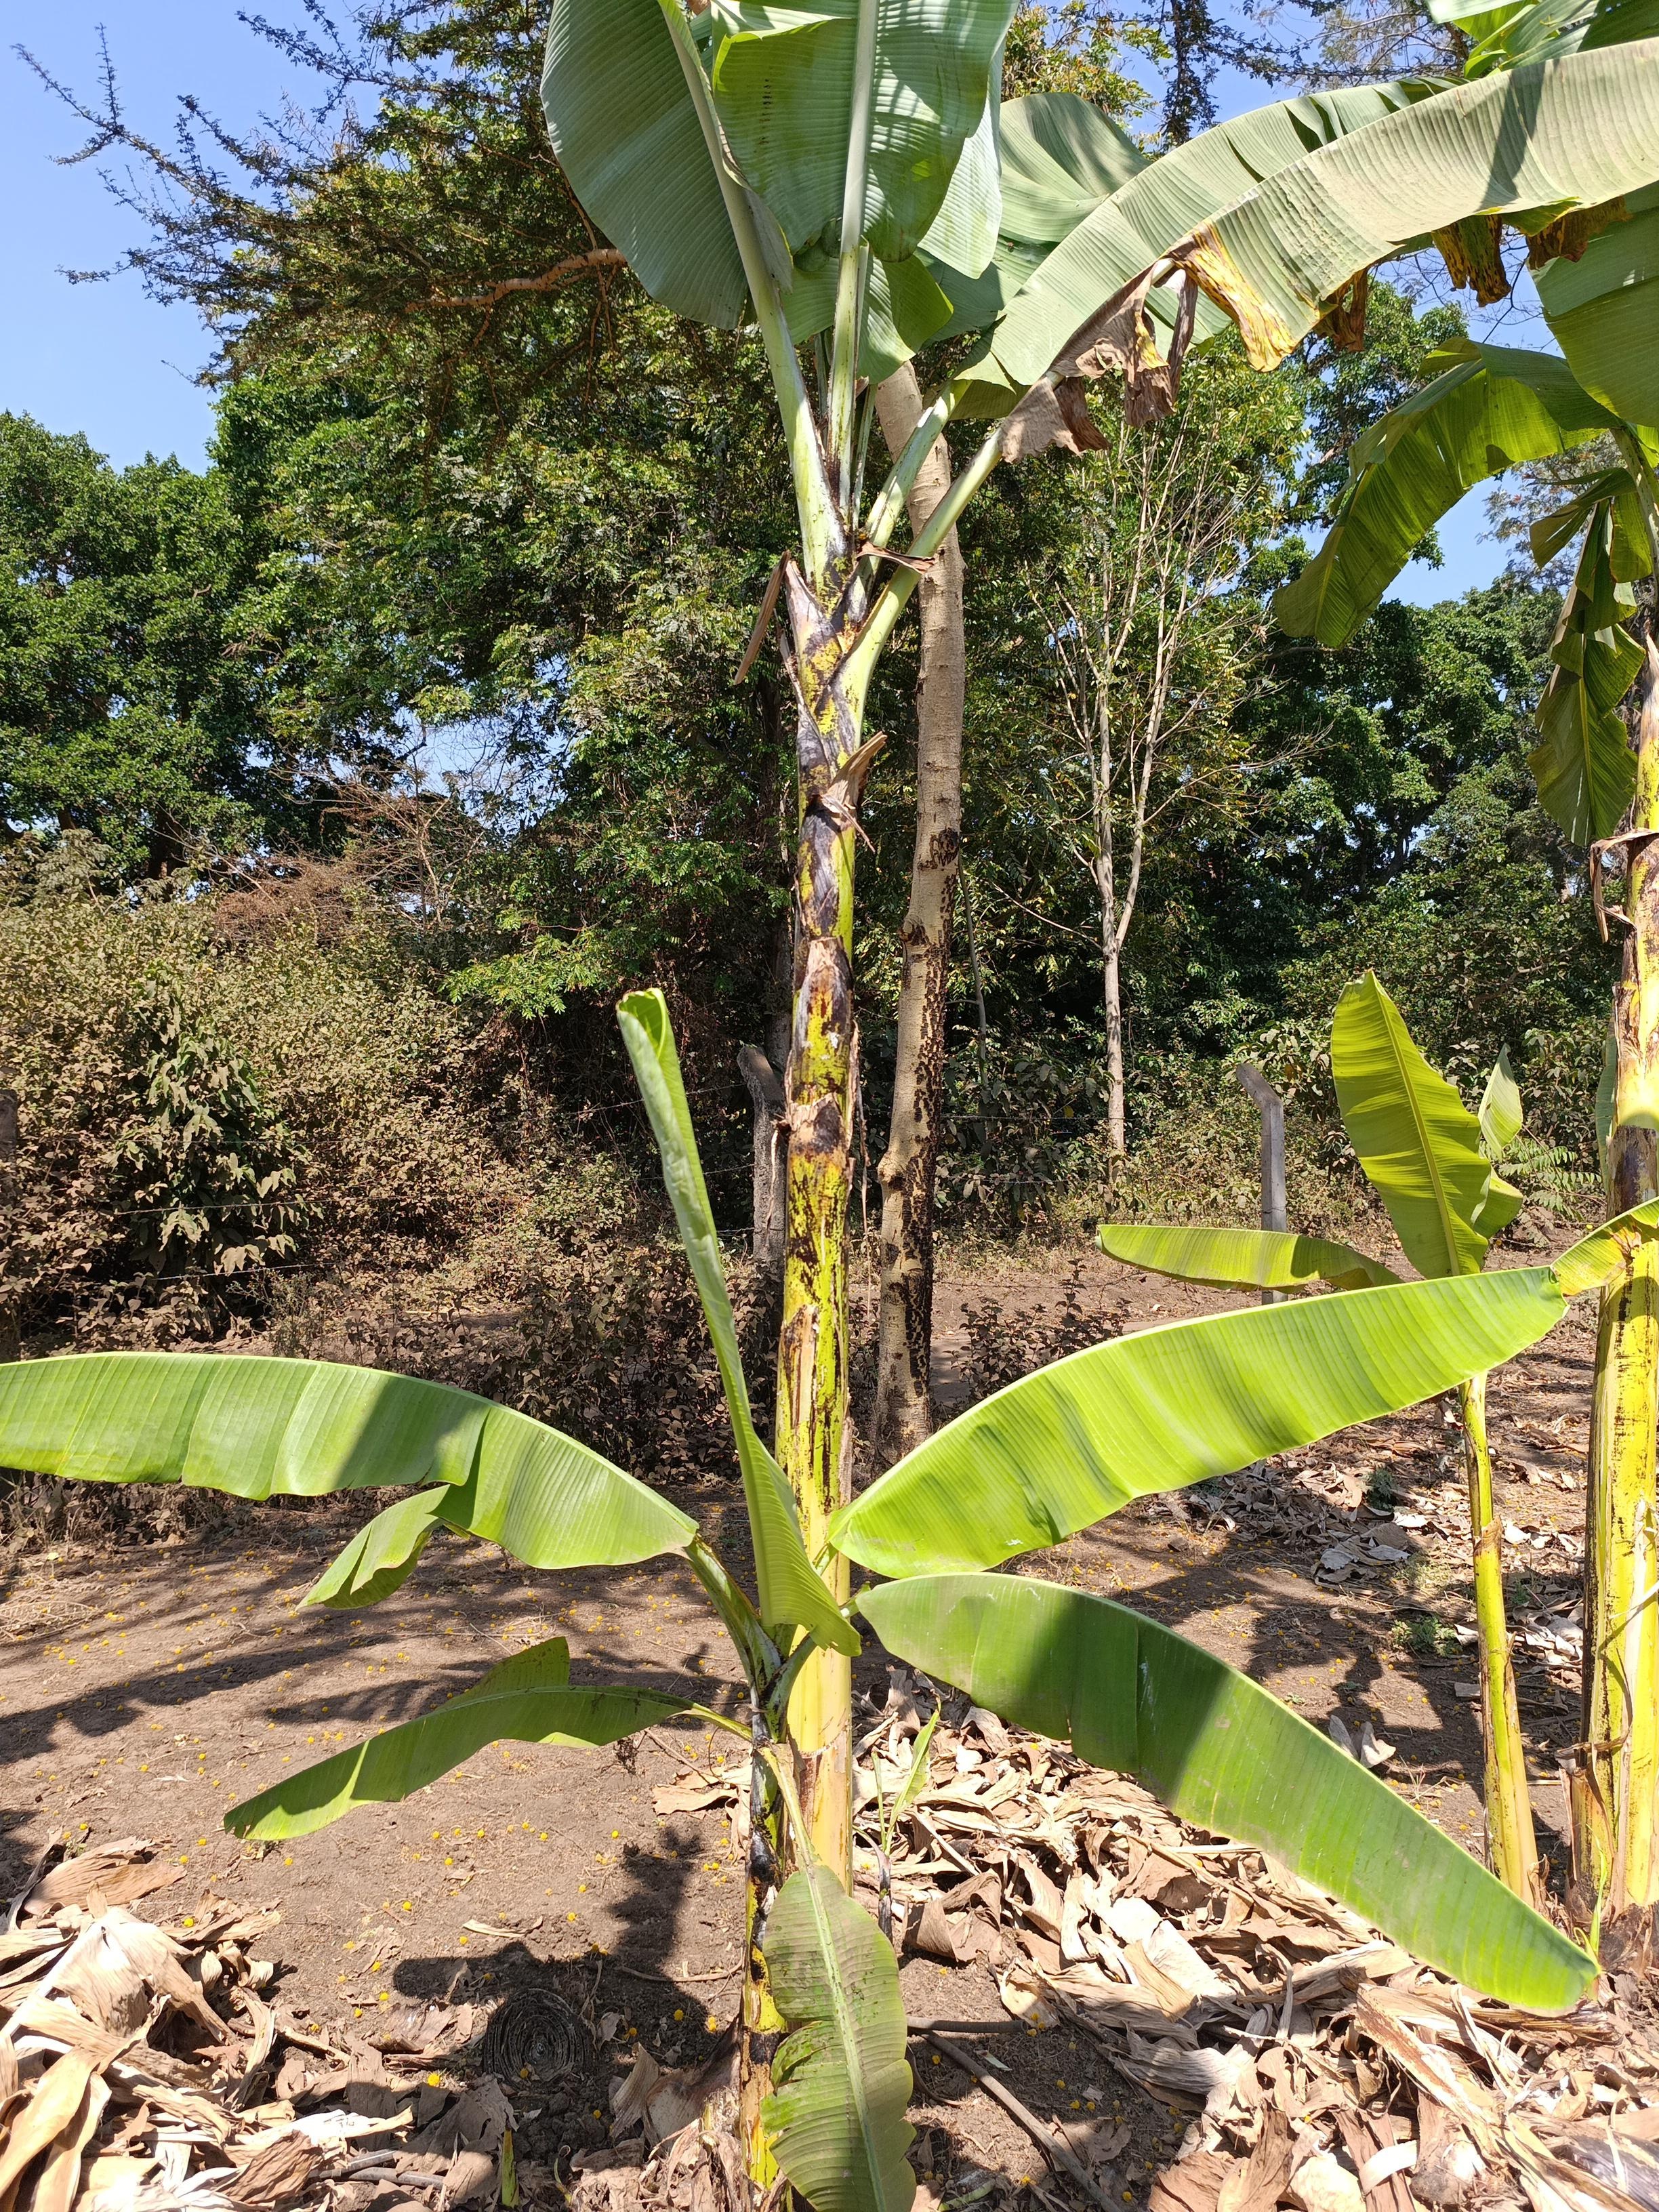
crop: banana
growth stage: vegetative
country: Tanzania
